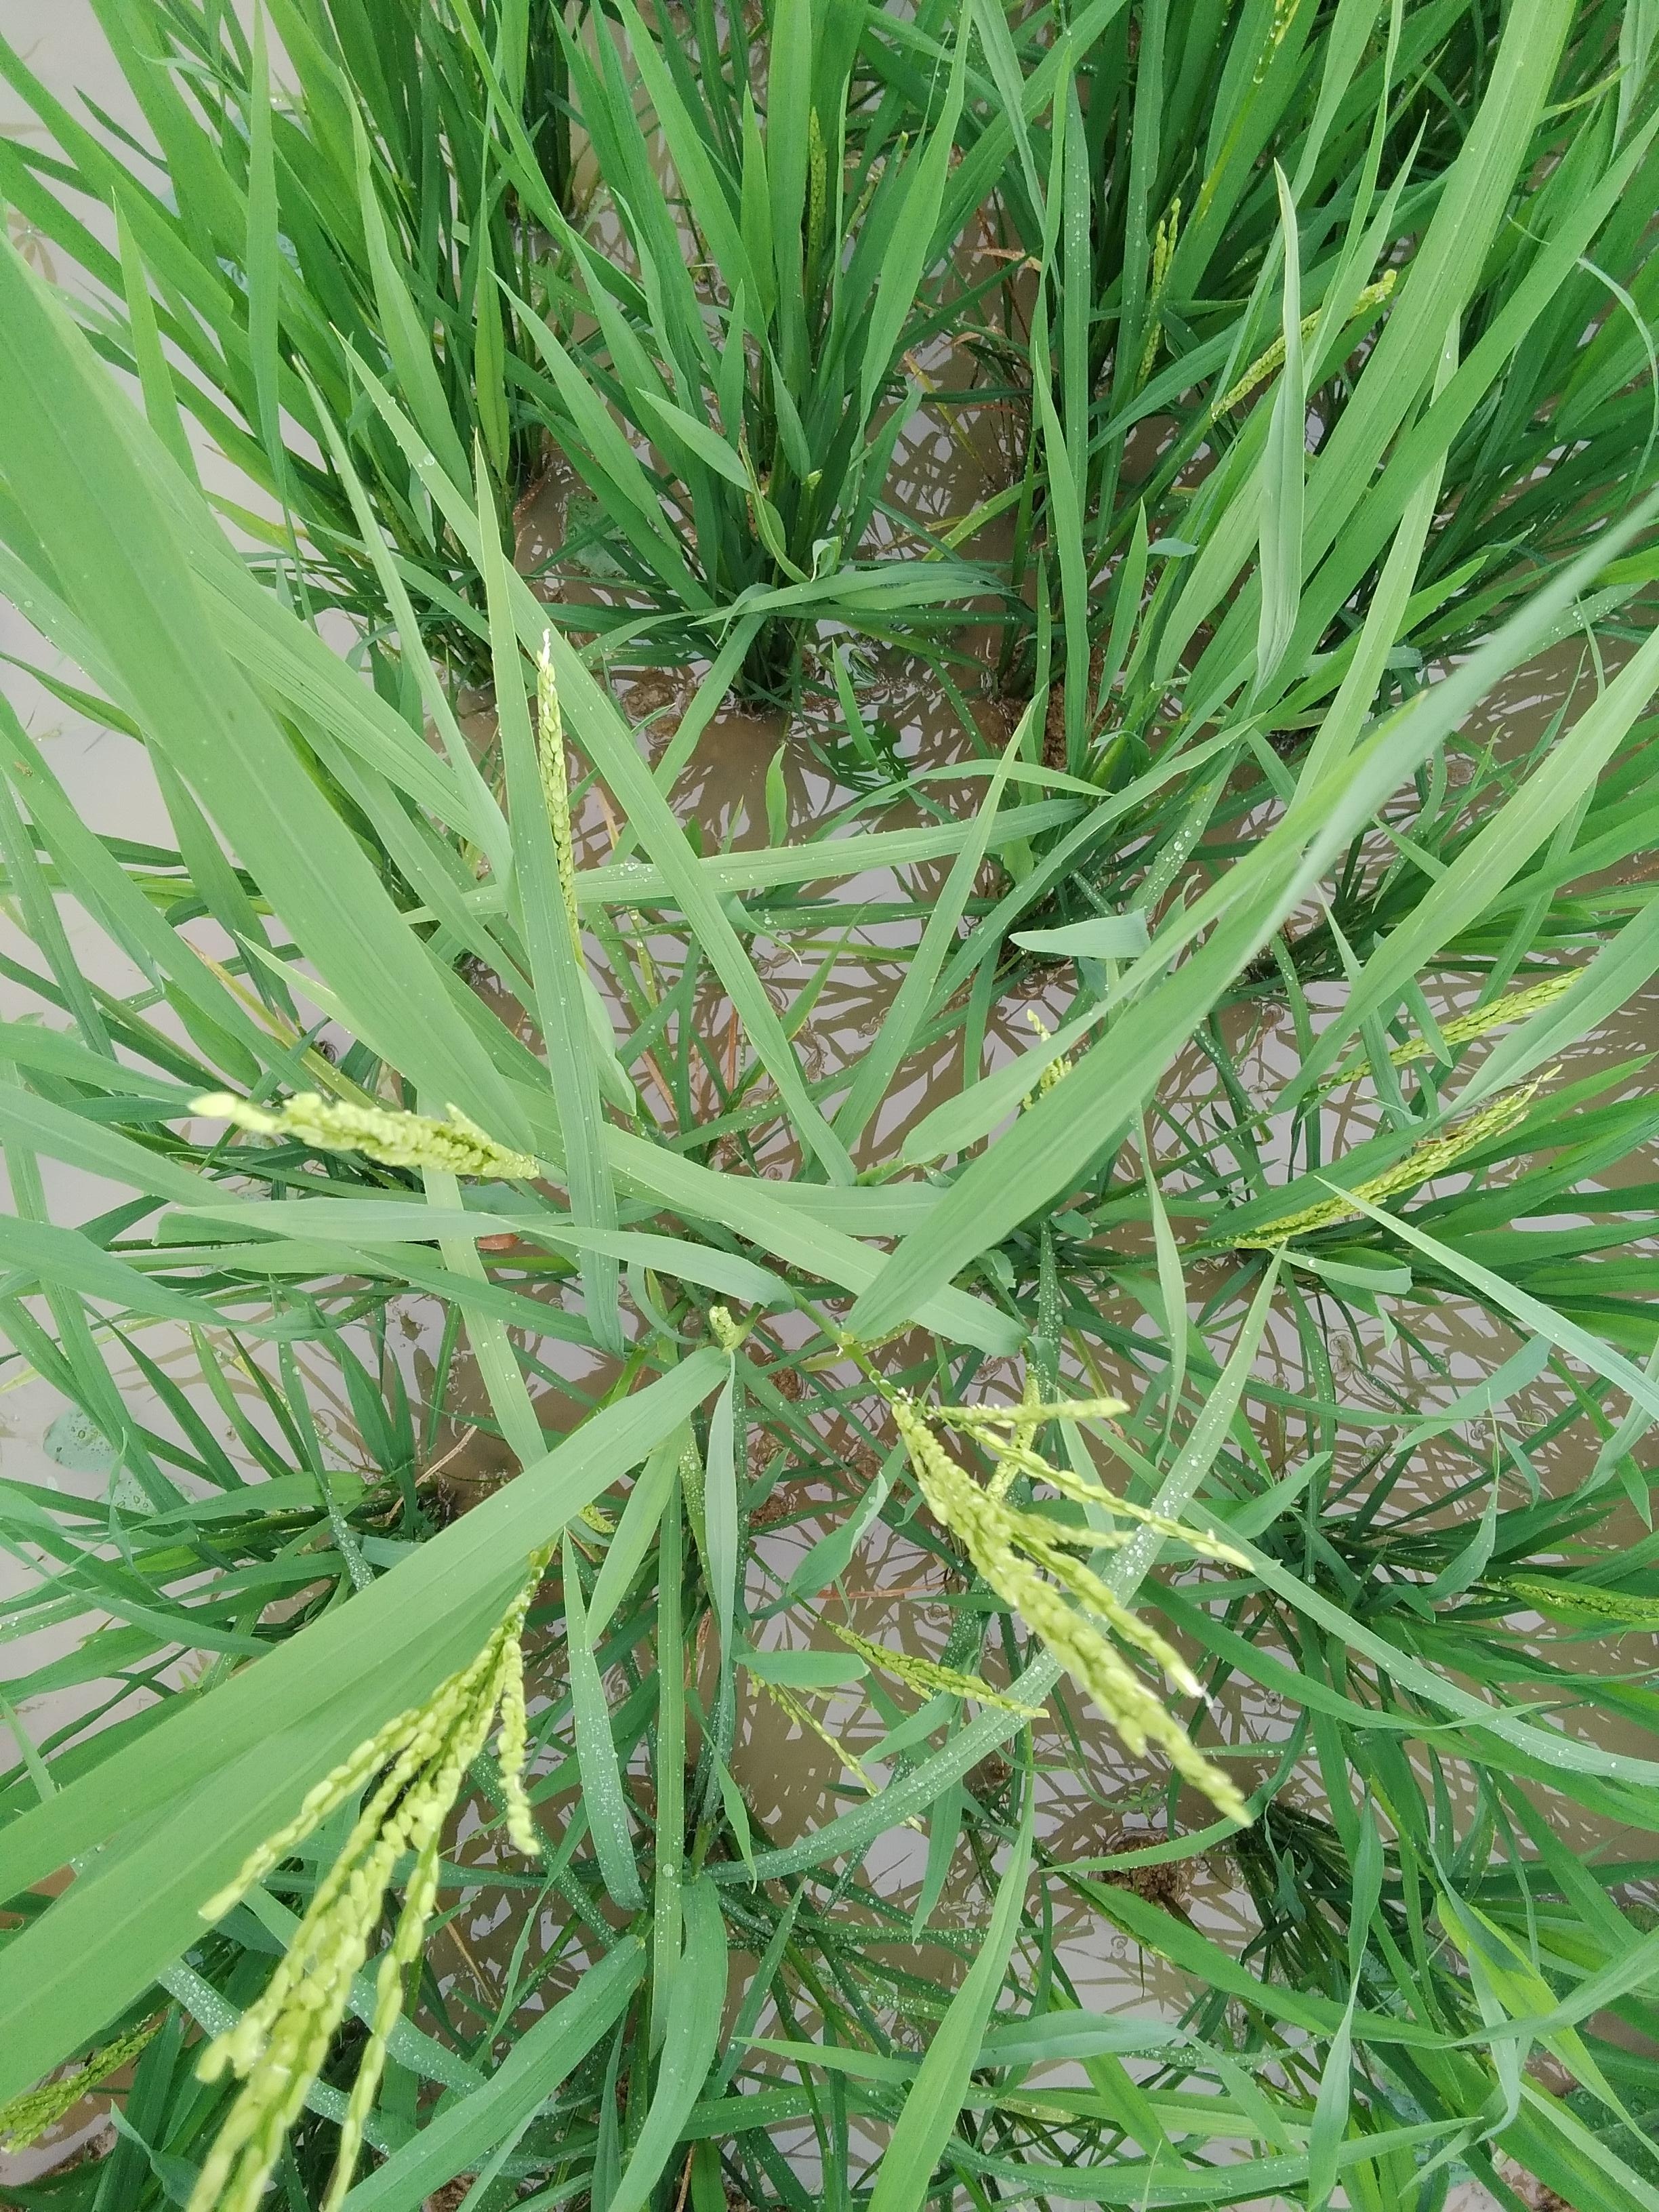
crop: rice
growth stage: flowering
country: Nigeria
